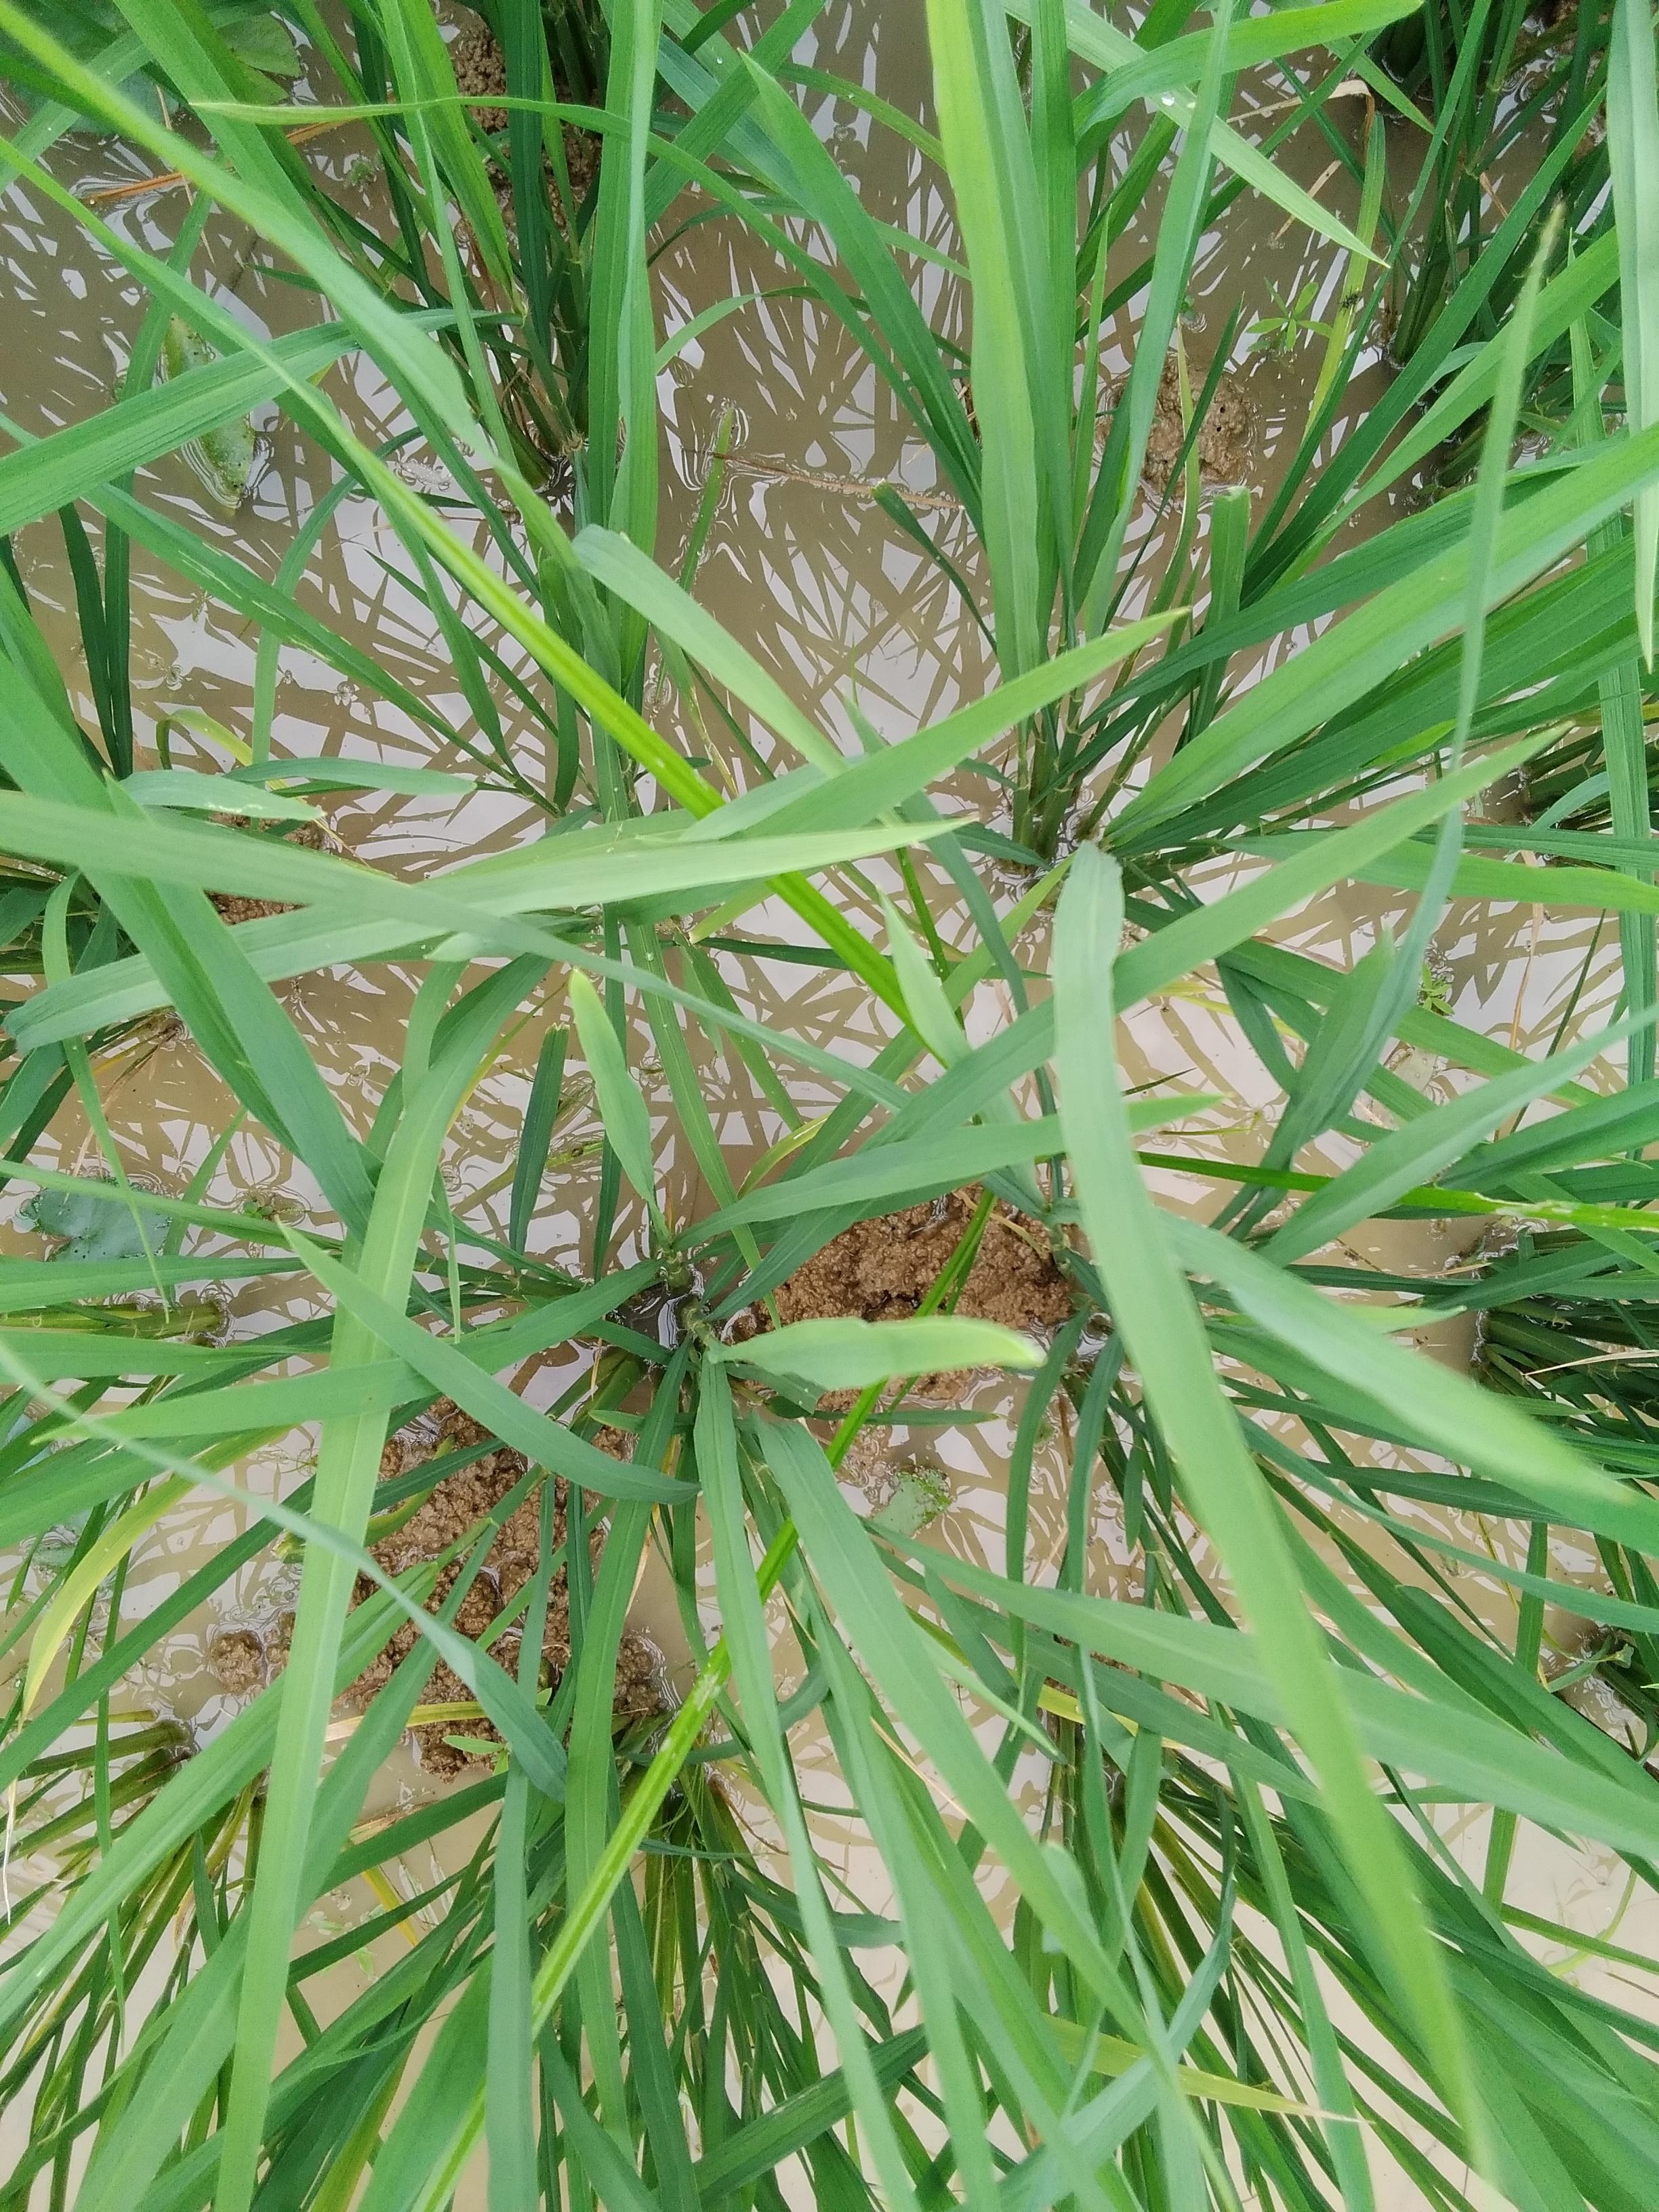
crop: rice
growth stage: vegetative
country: Nigeria
